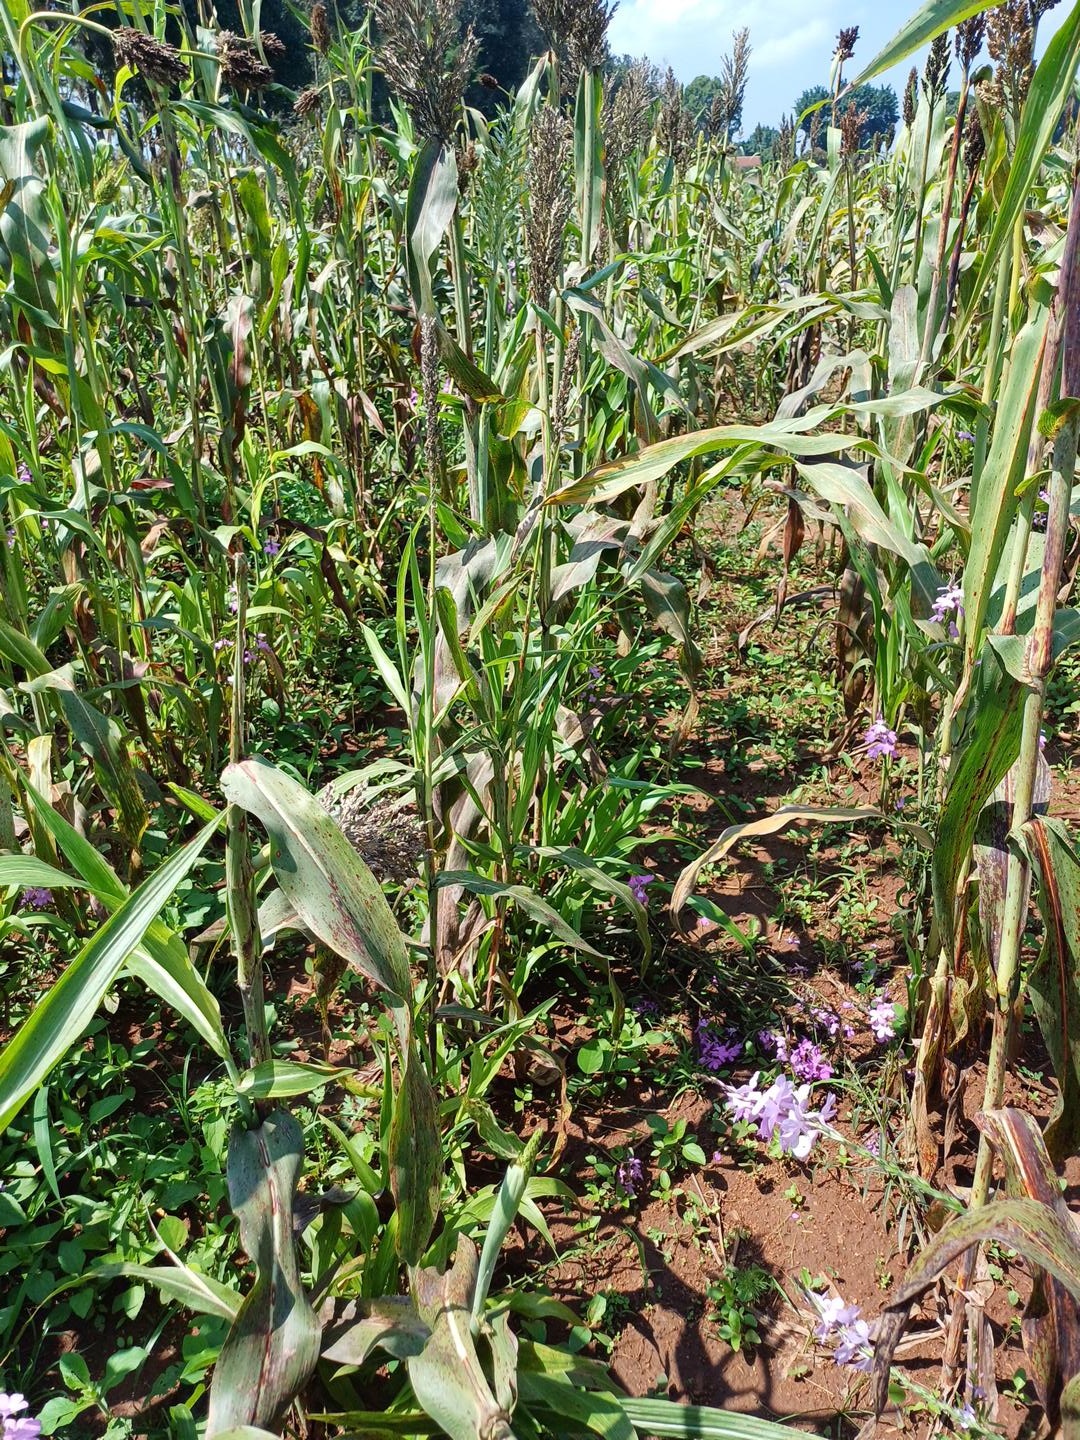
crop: sorghum
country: Kenya
